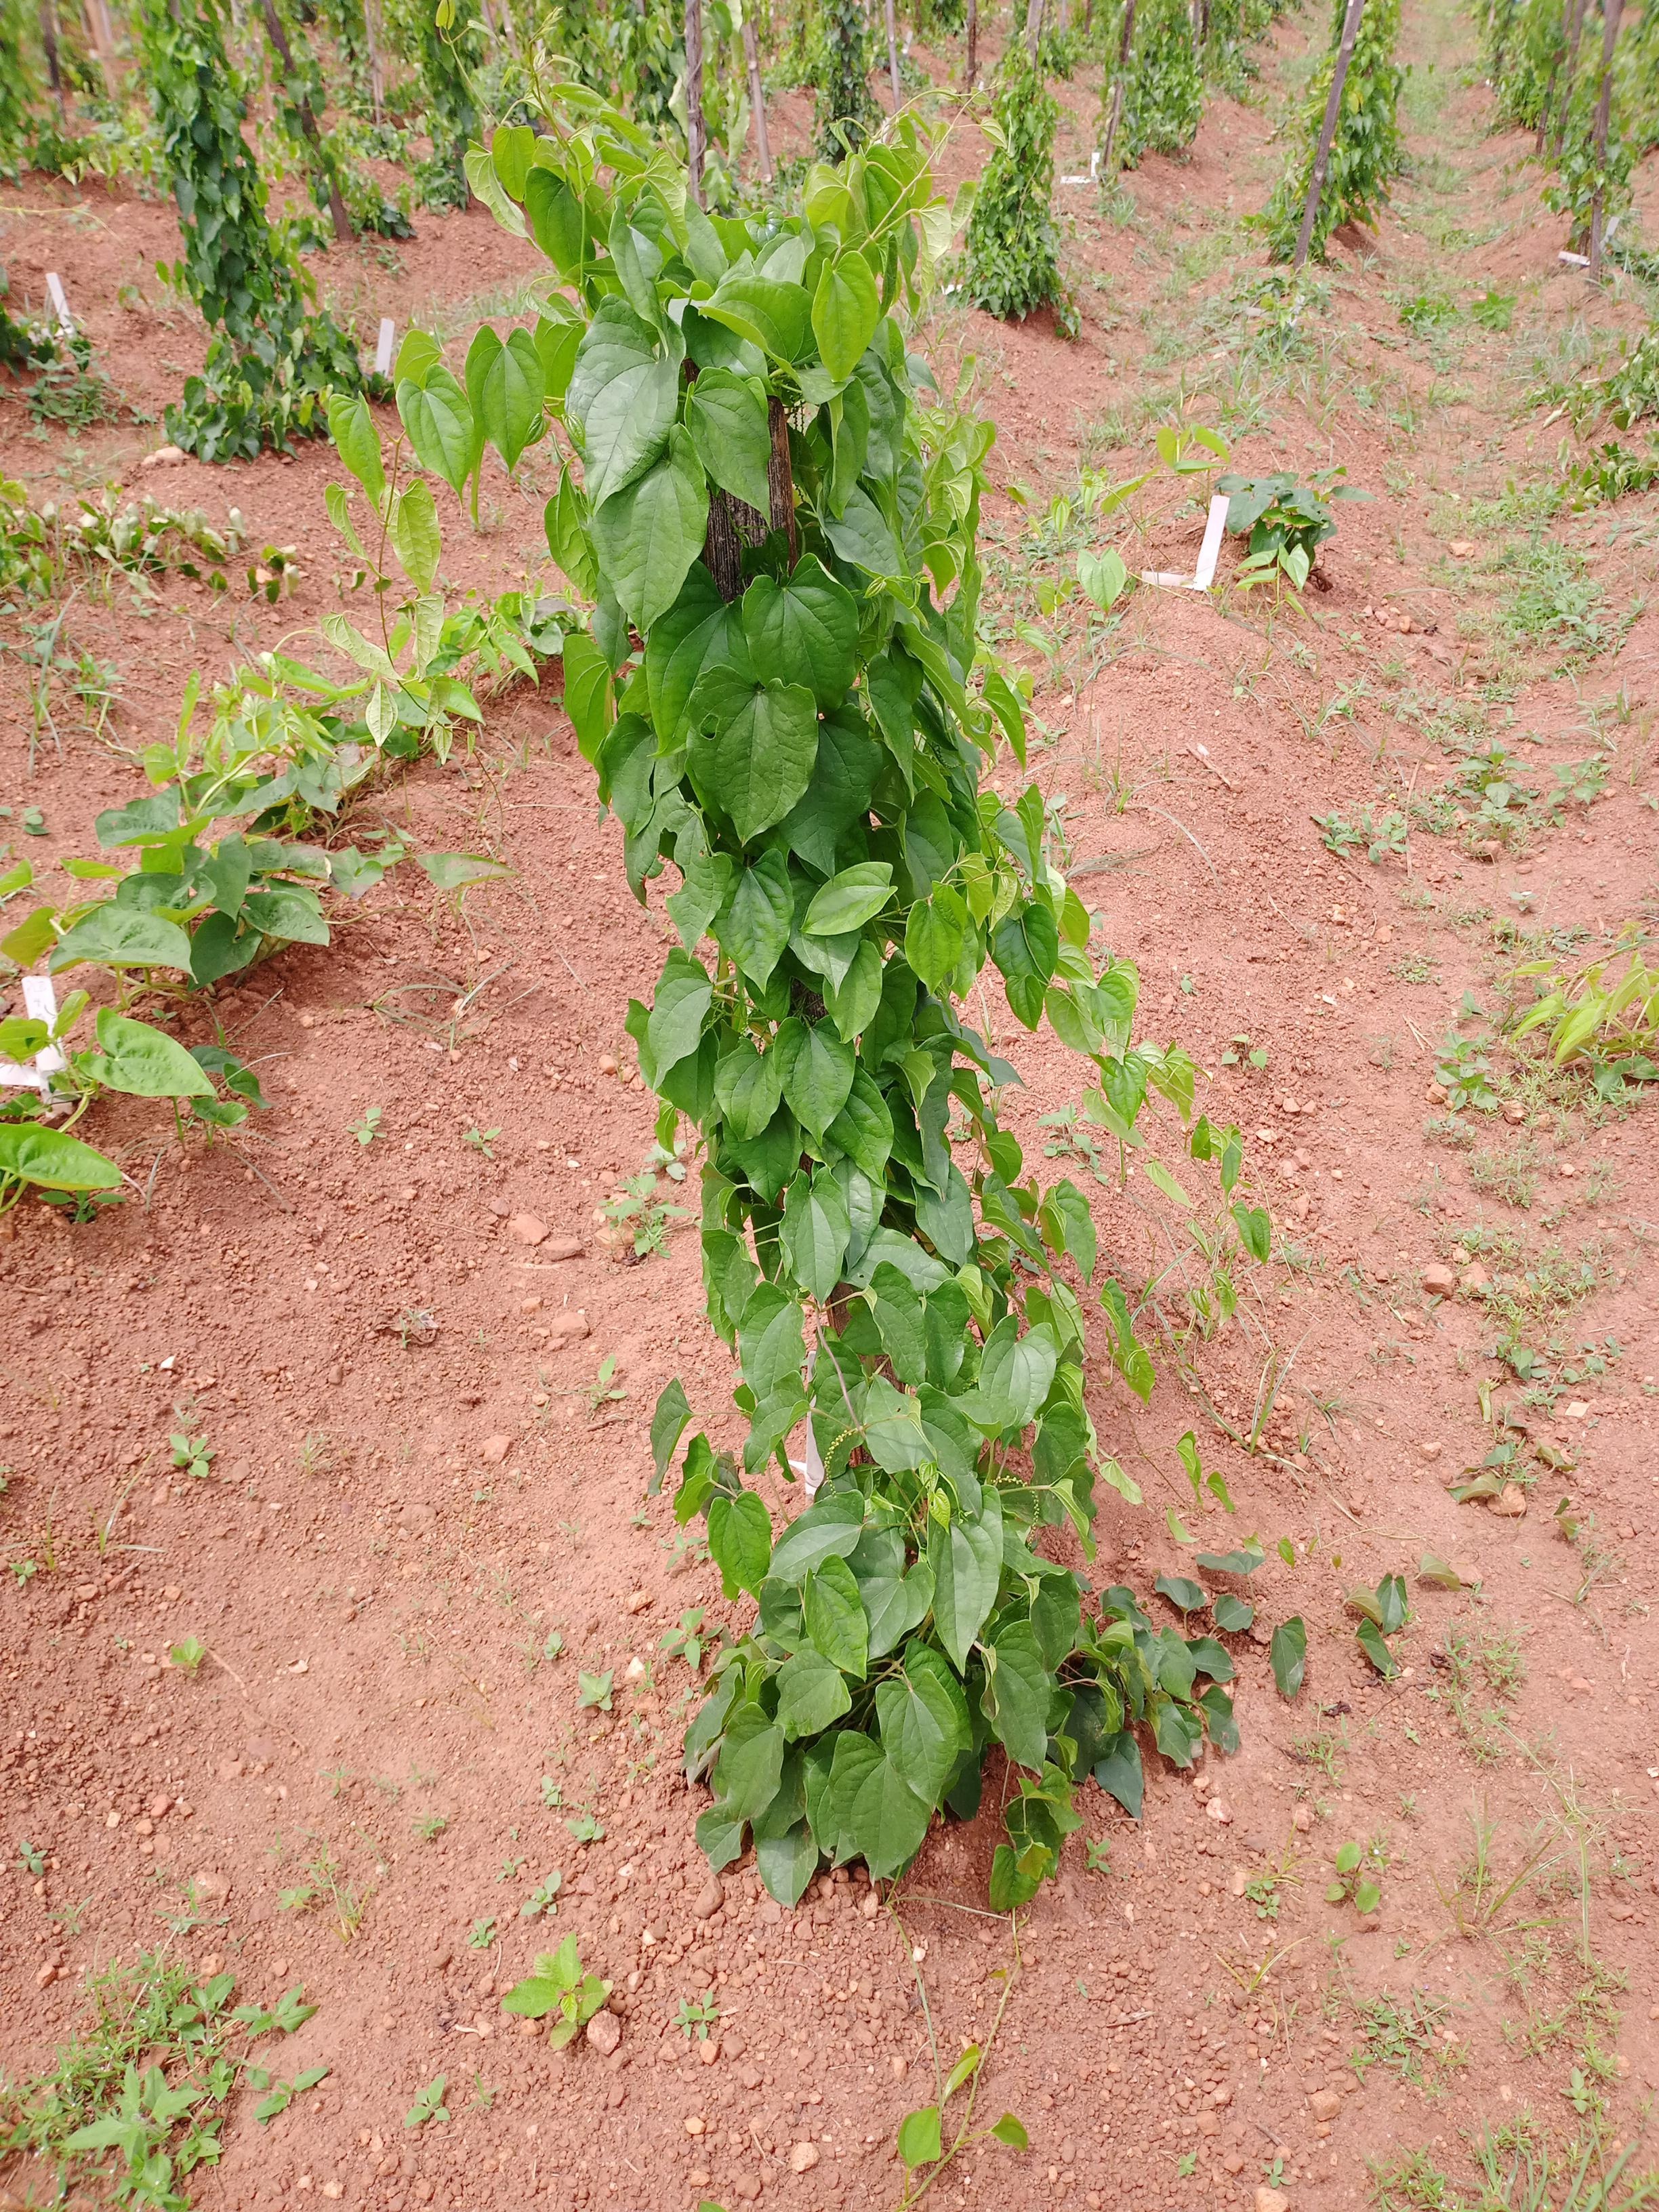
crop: yam
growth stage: vegetative
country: Nigeria
